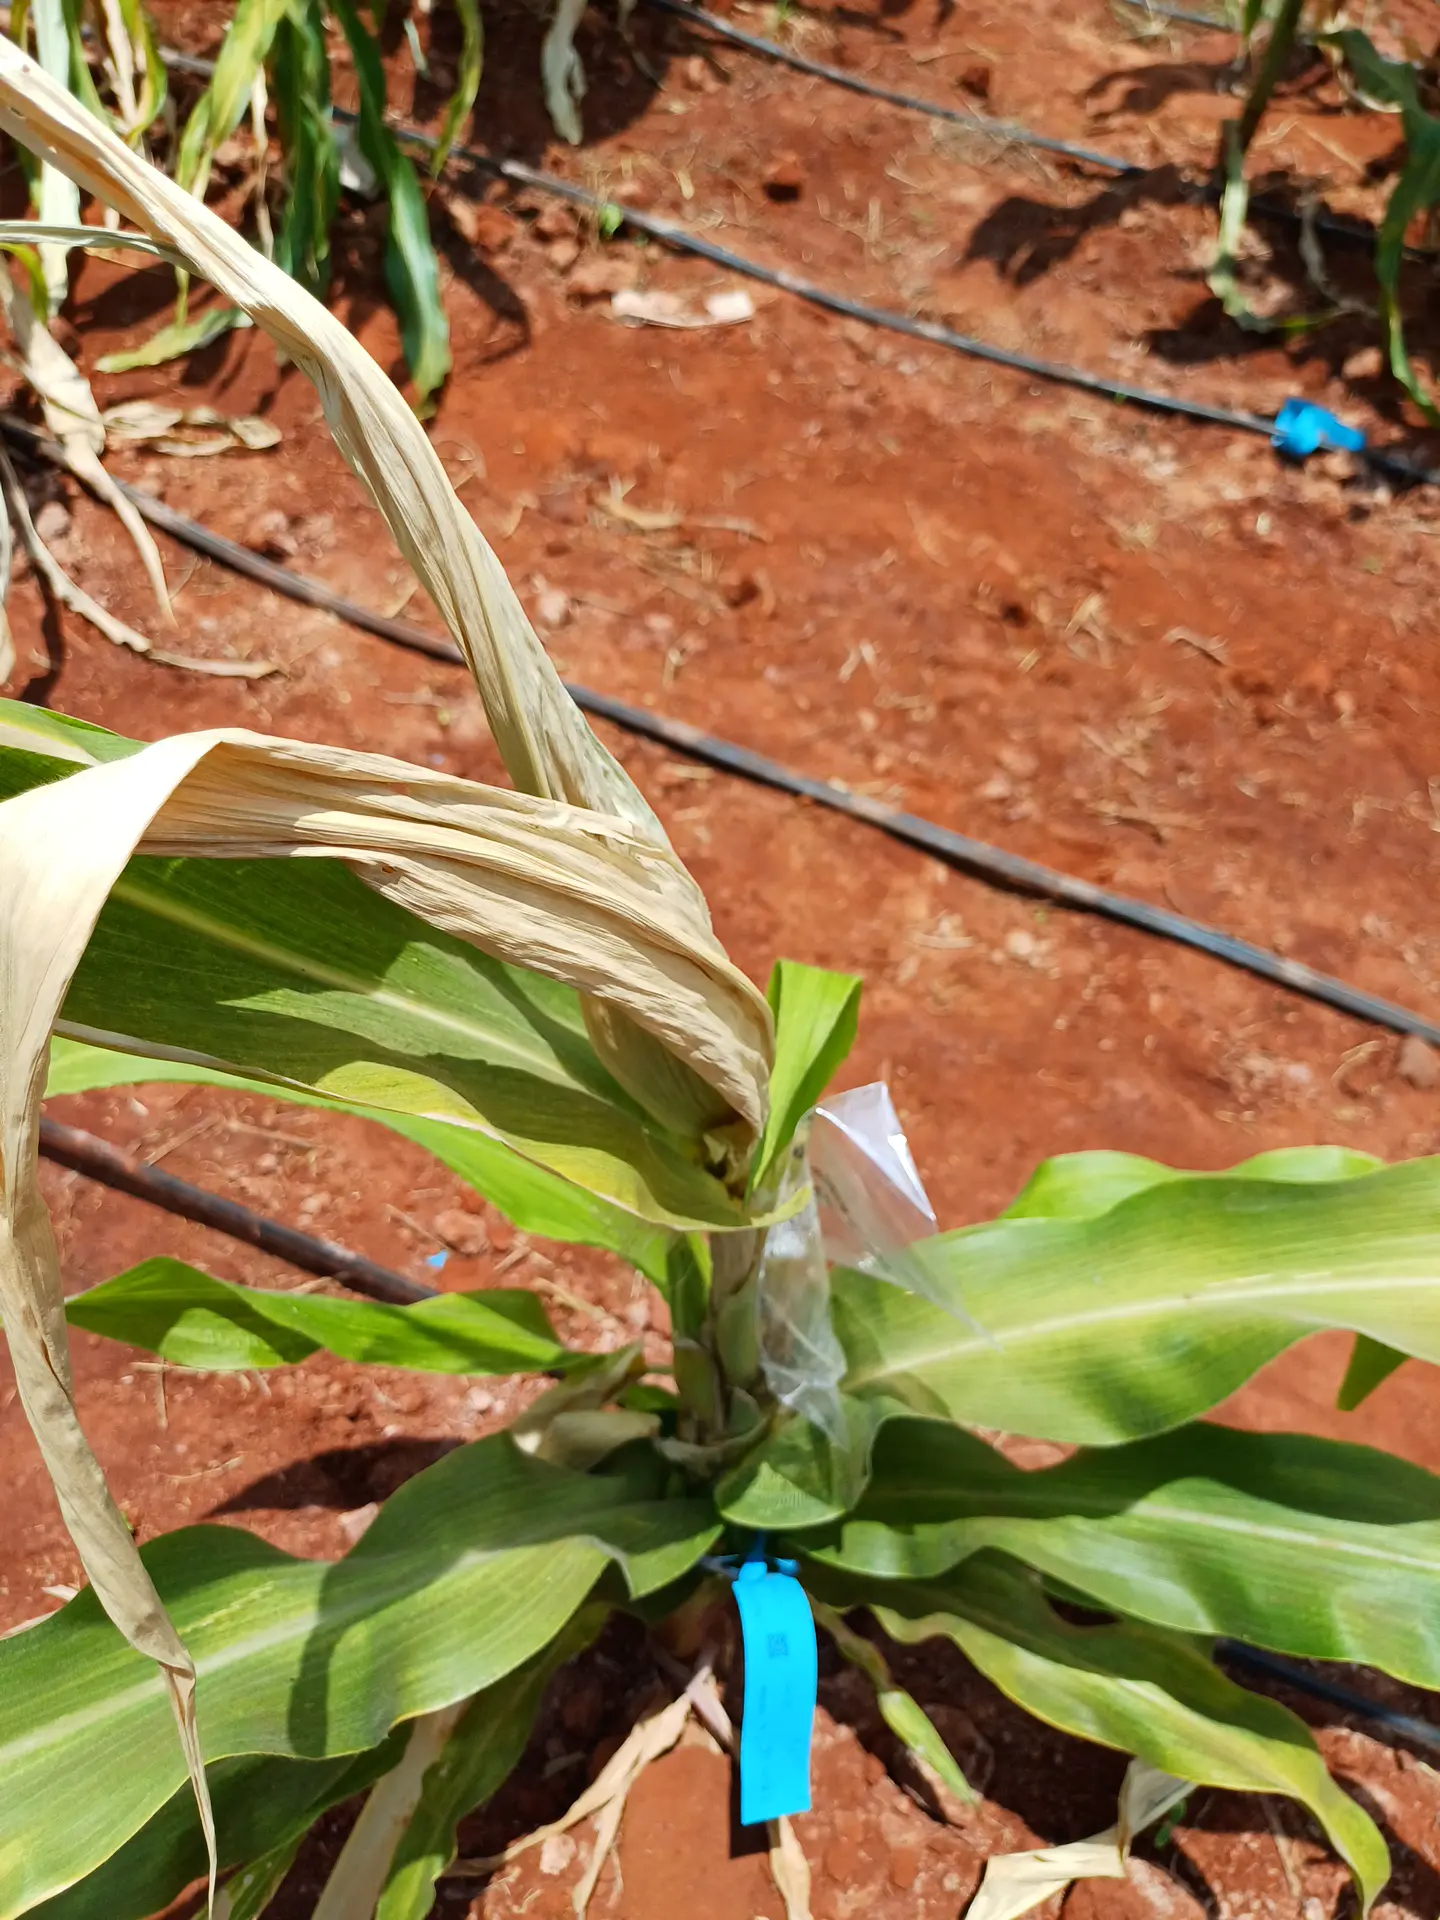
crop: maize
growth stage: flowering
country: Kenya
